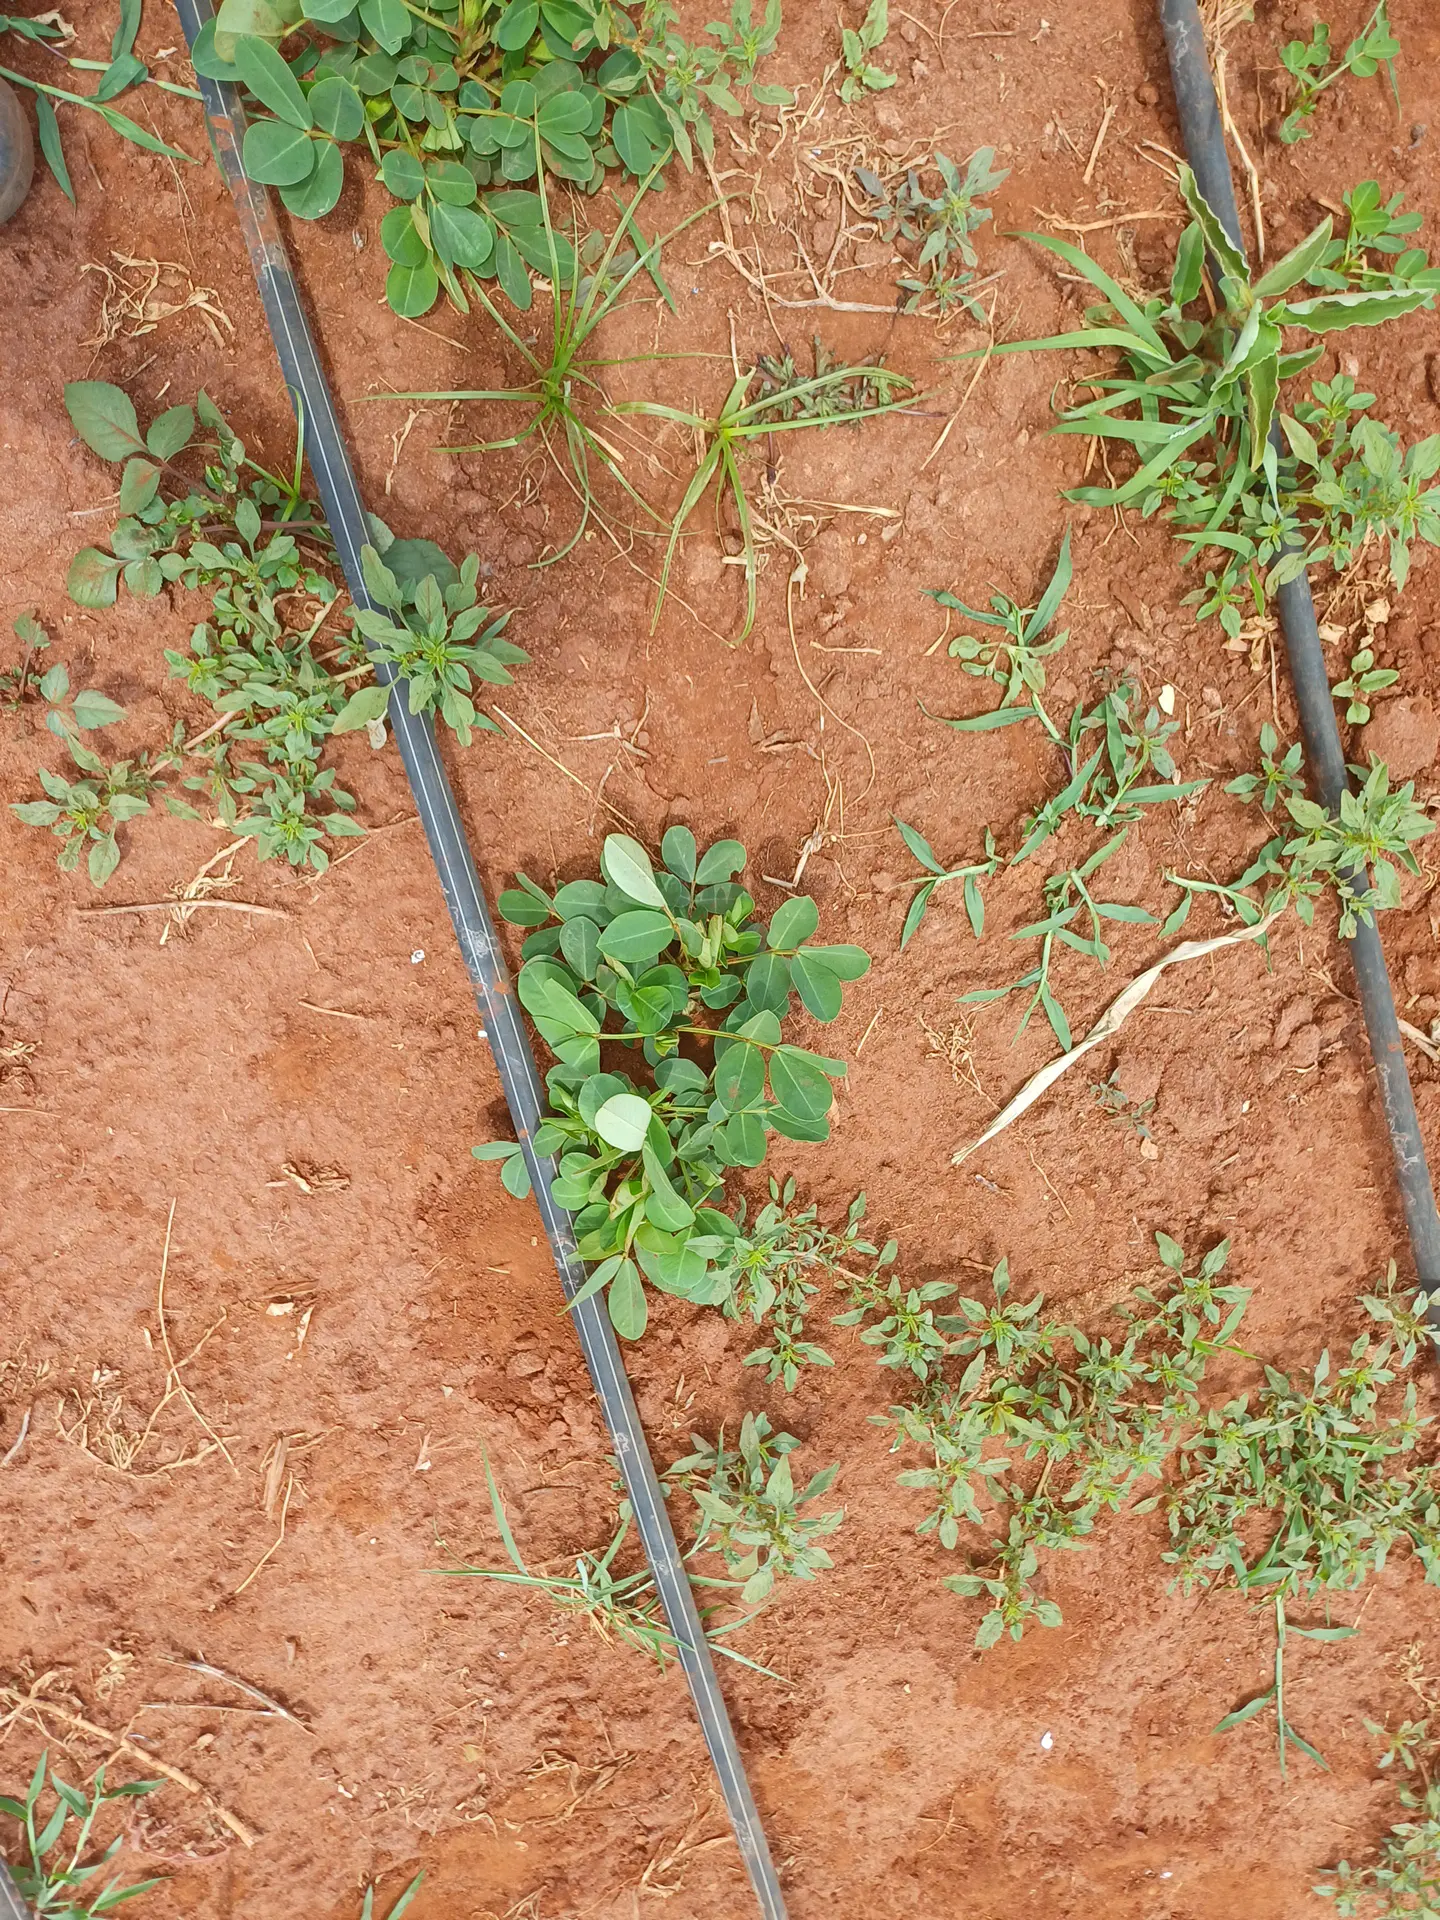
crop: groundnut
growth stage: vegetative
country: Kenya
